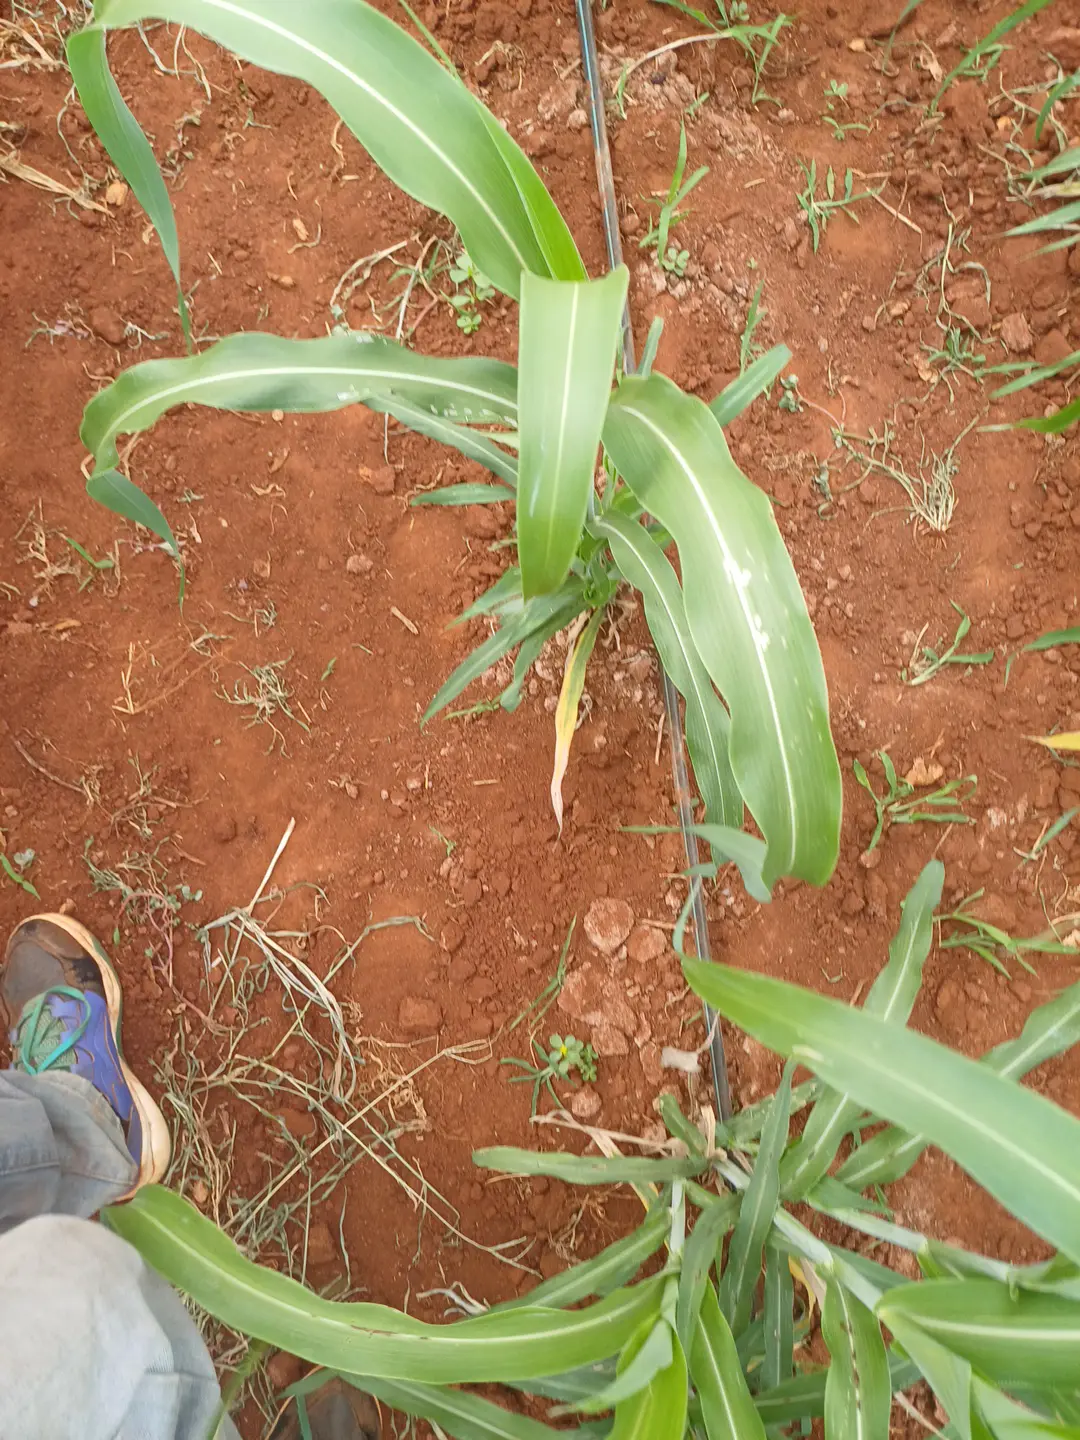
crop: sorghum
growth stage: vegetative
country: Kenya
